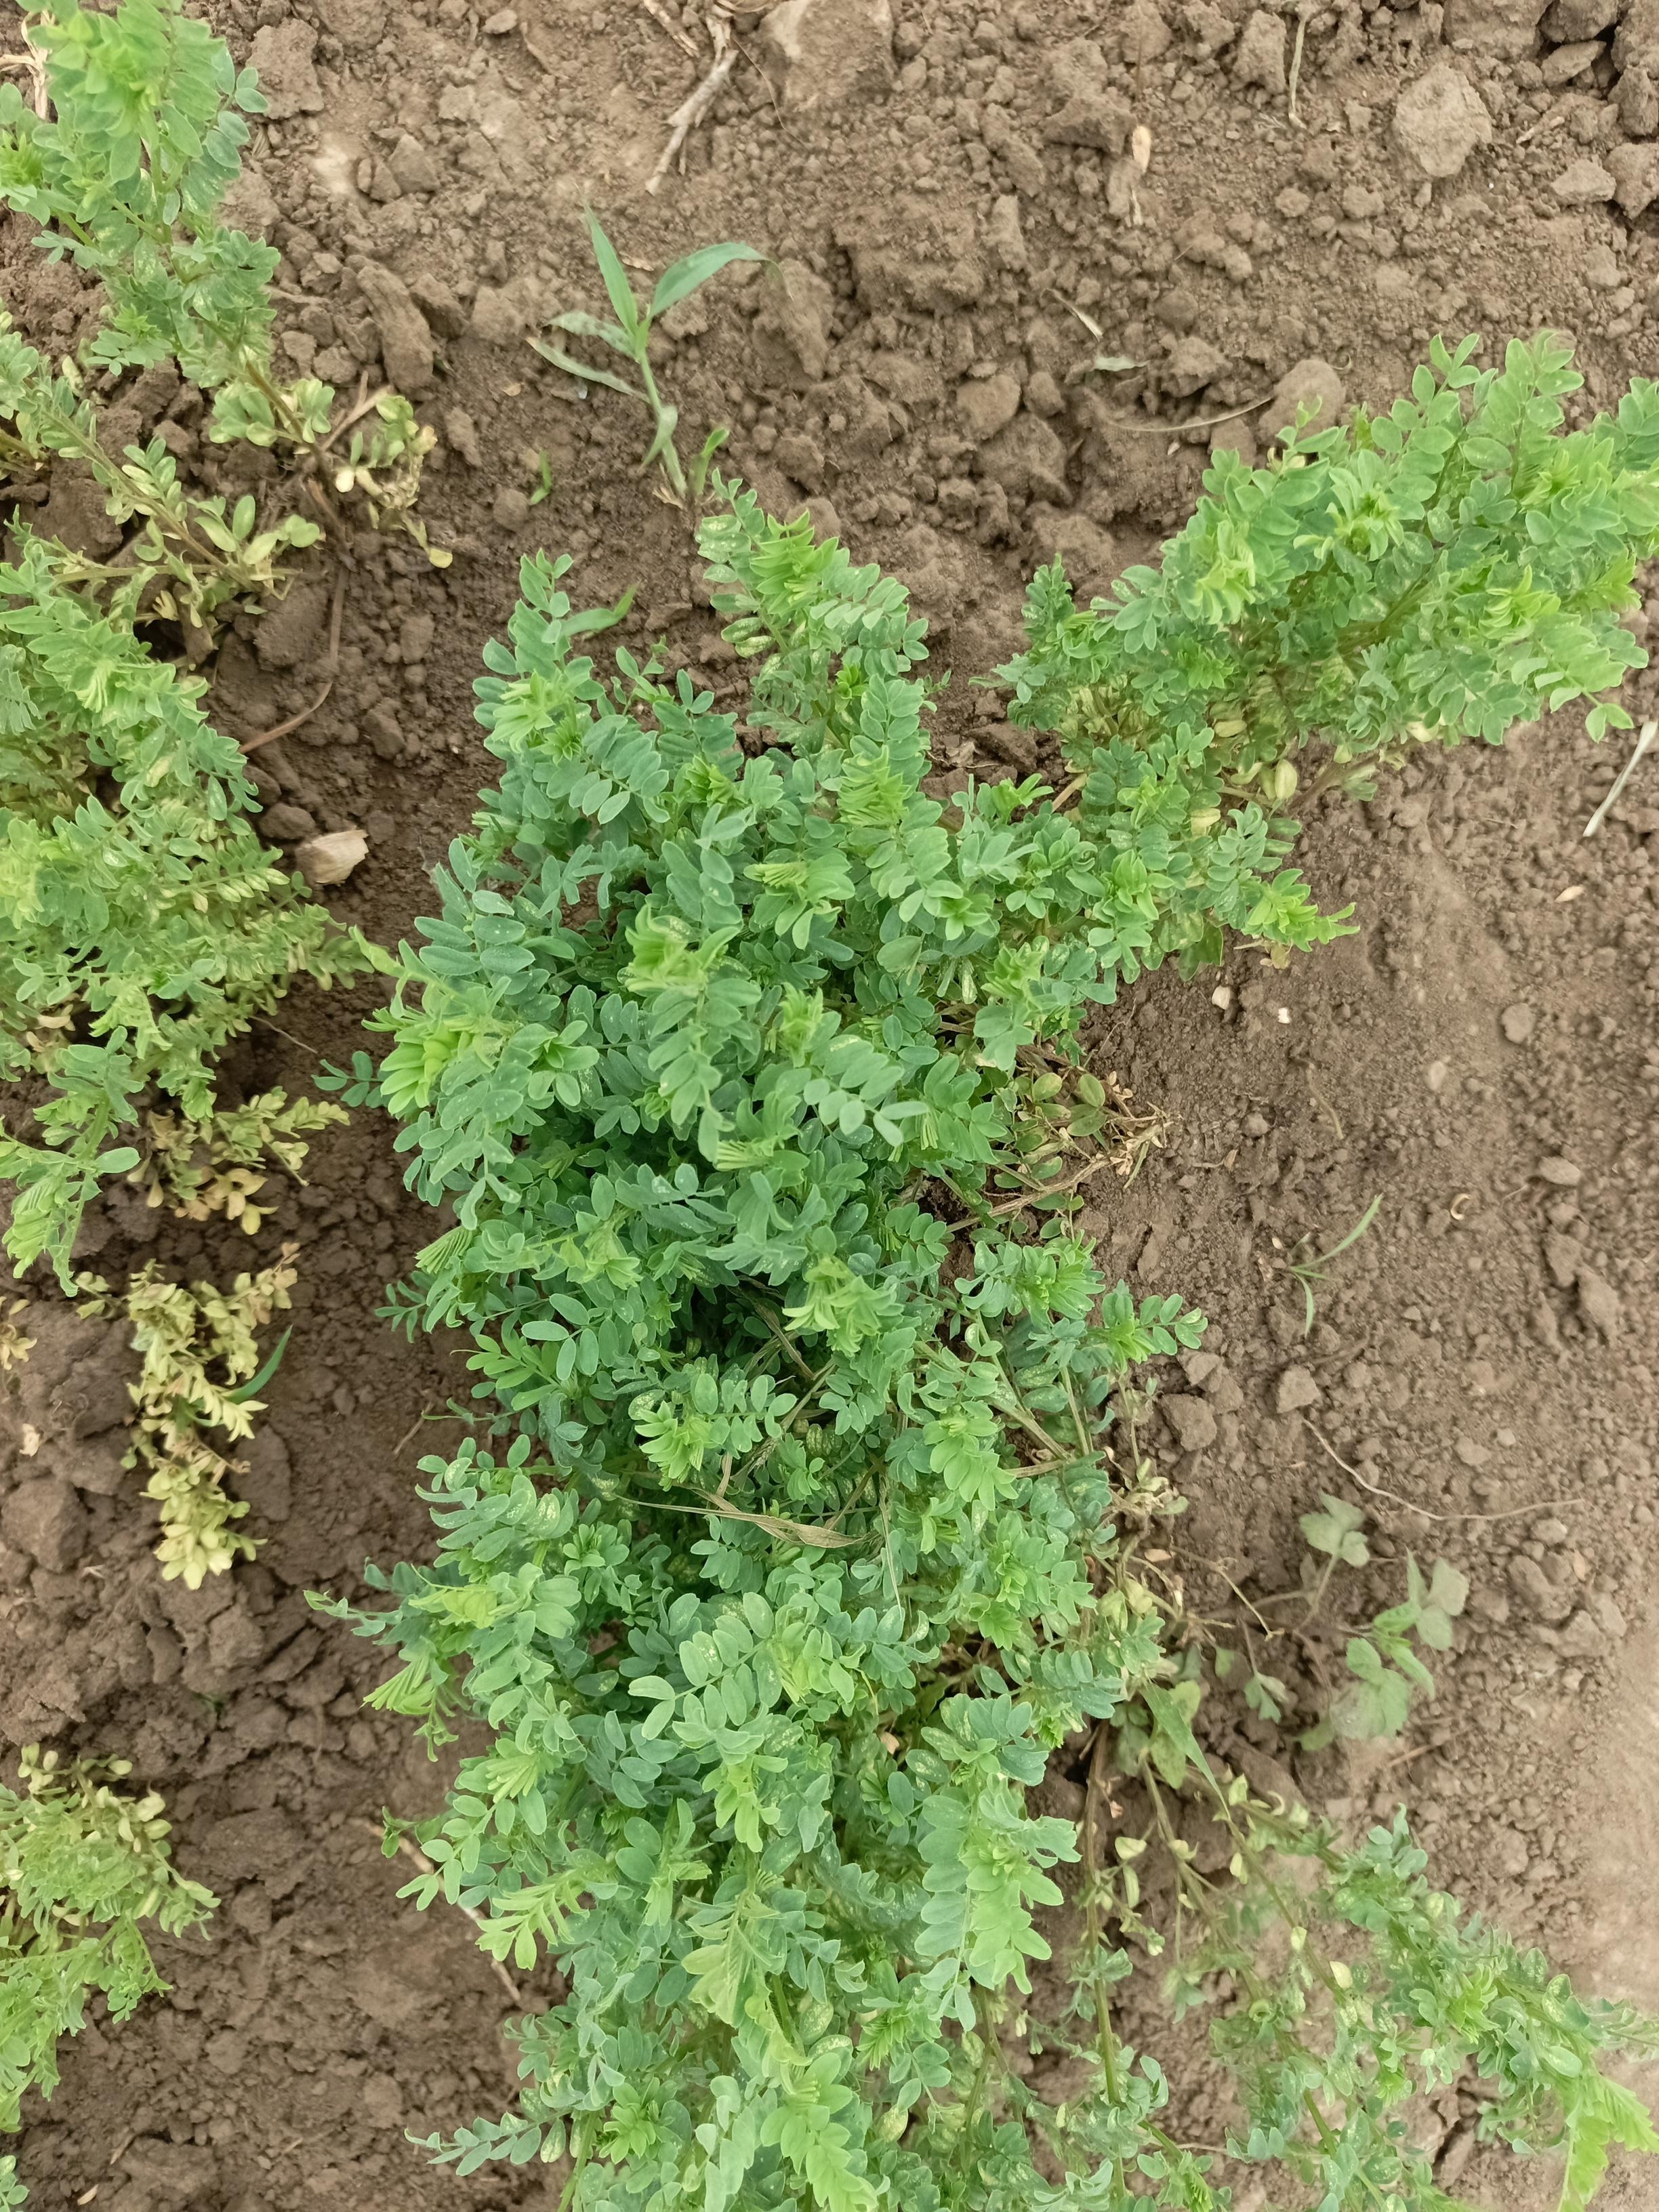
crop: lentil
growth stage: vegetative
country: Tanzania
